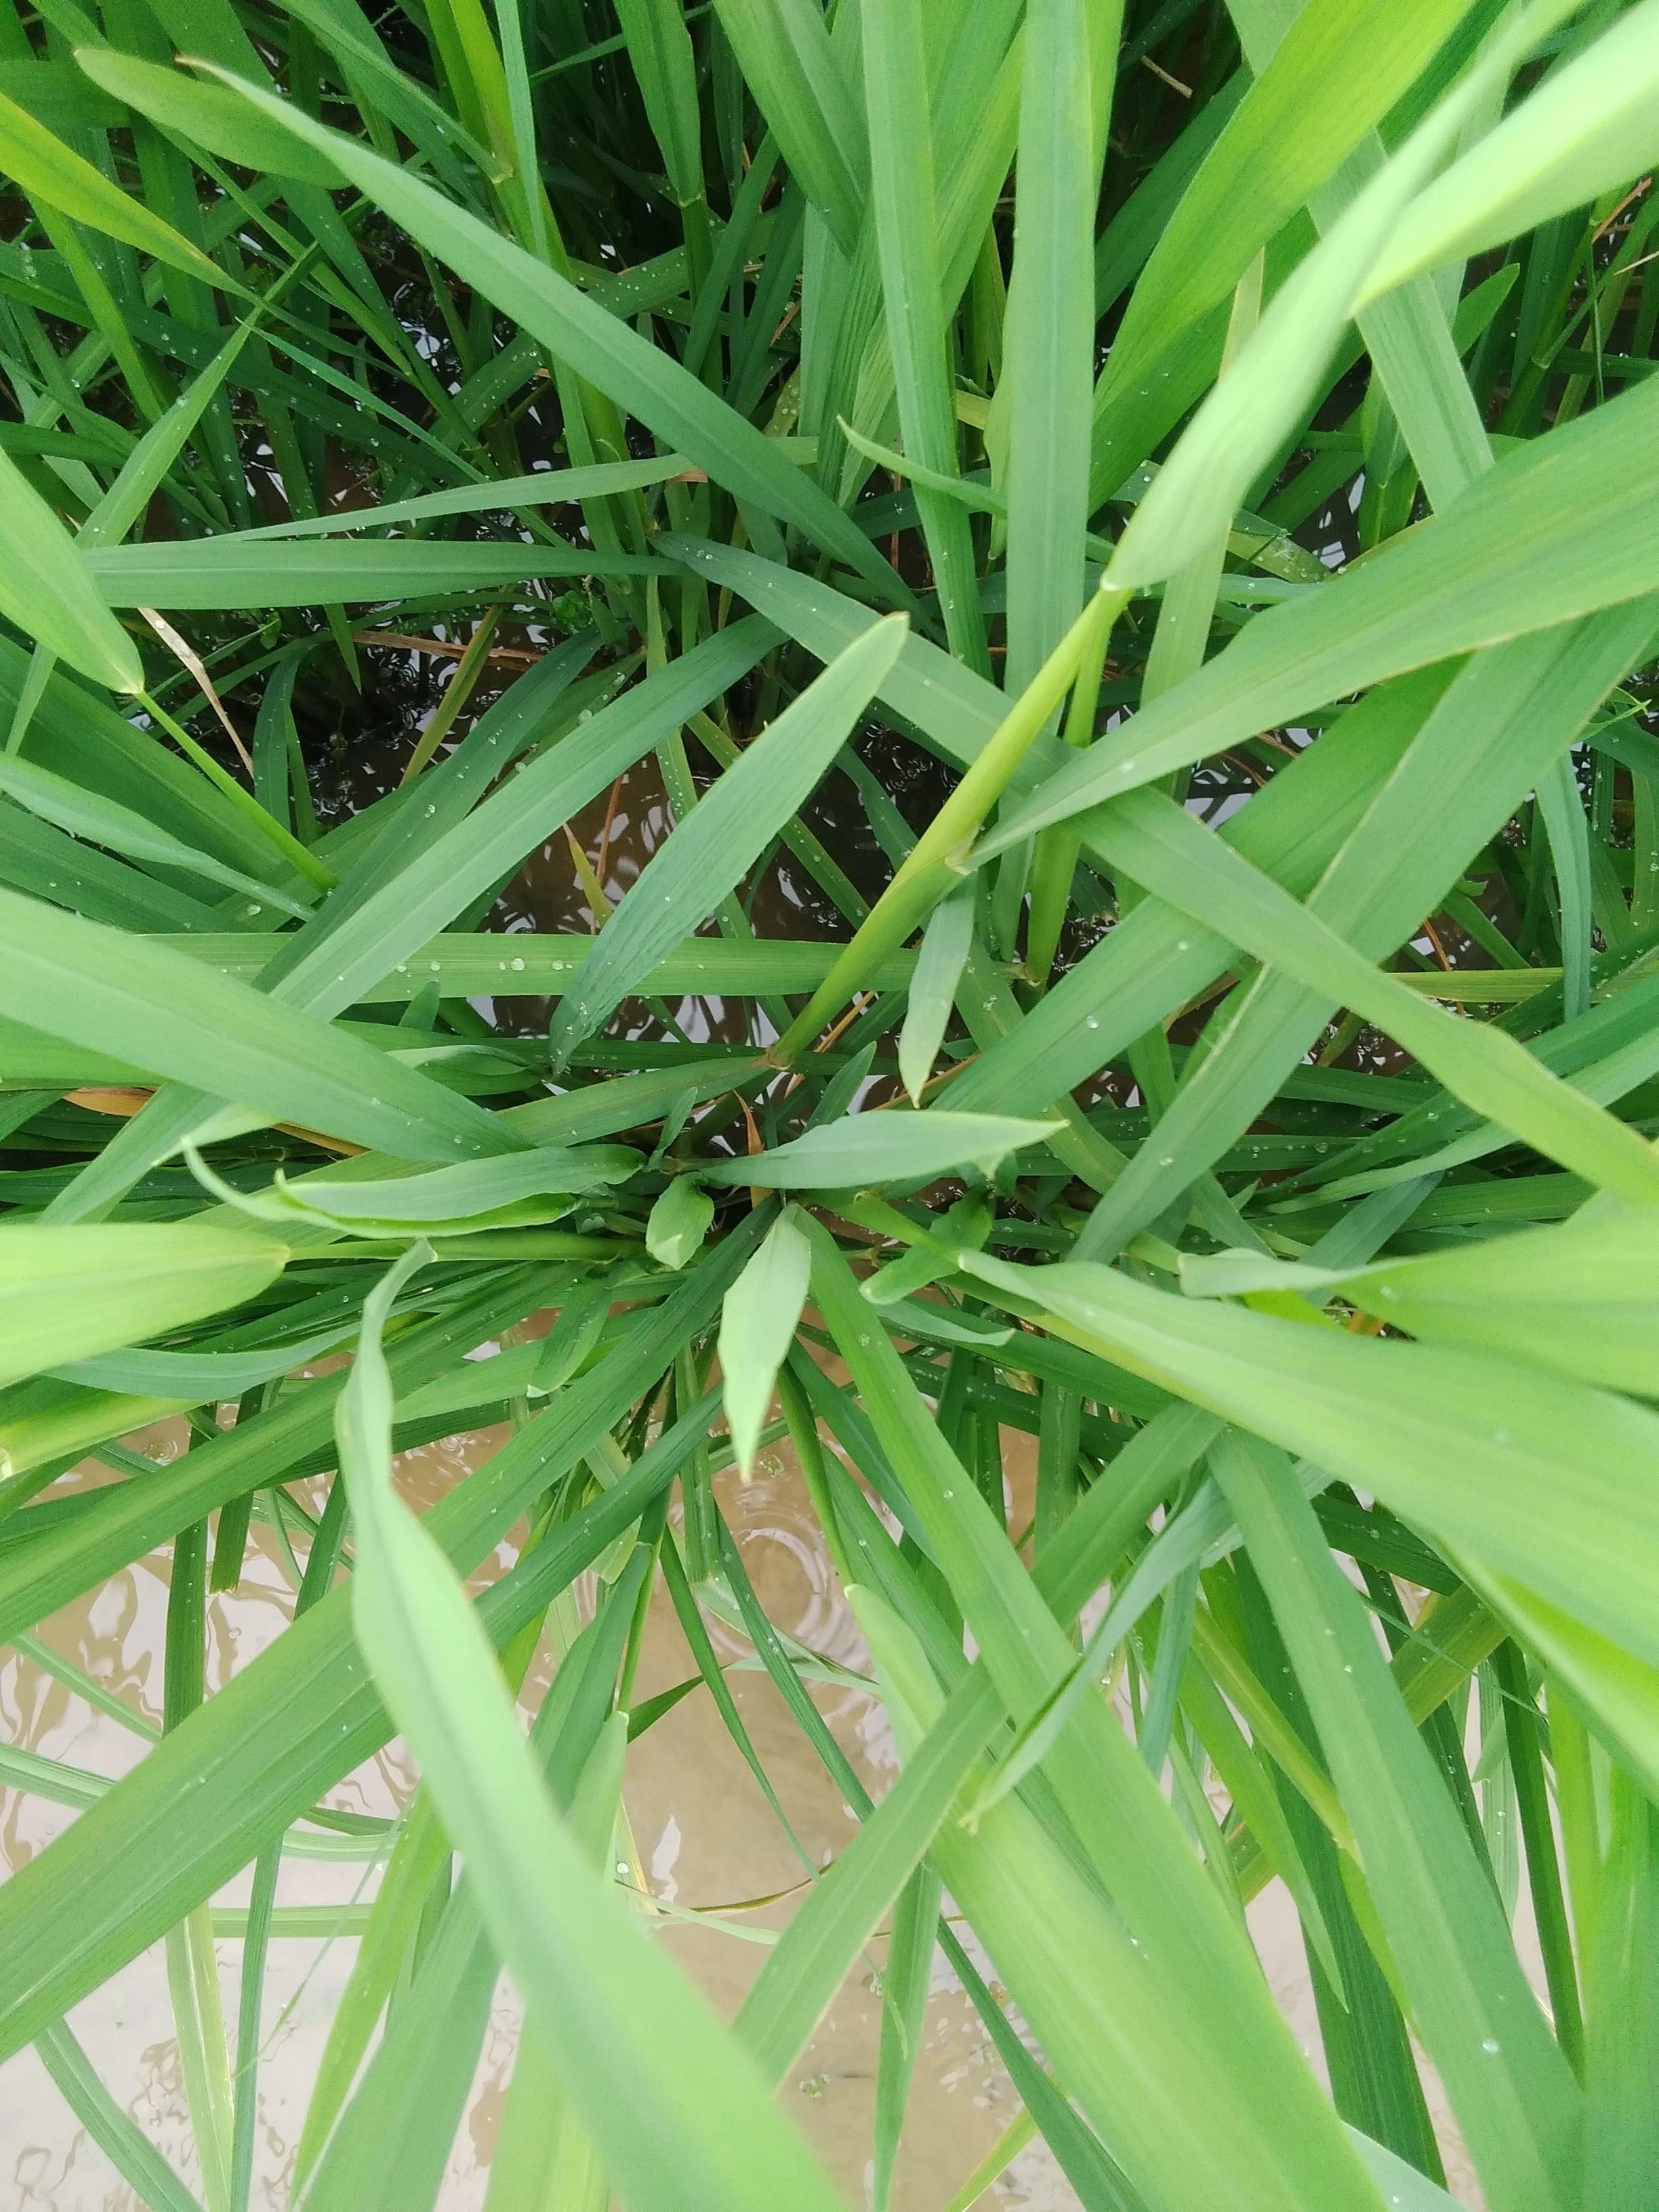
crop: rice
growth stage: booting
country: Nigeria
